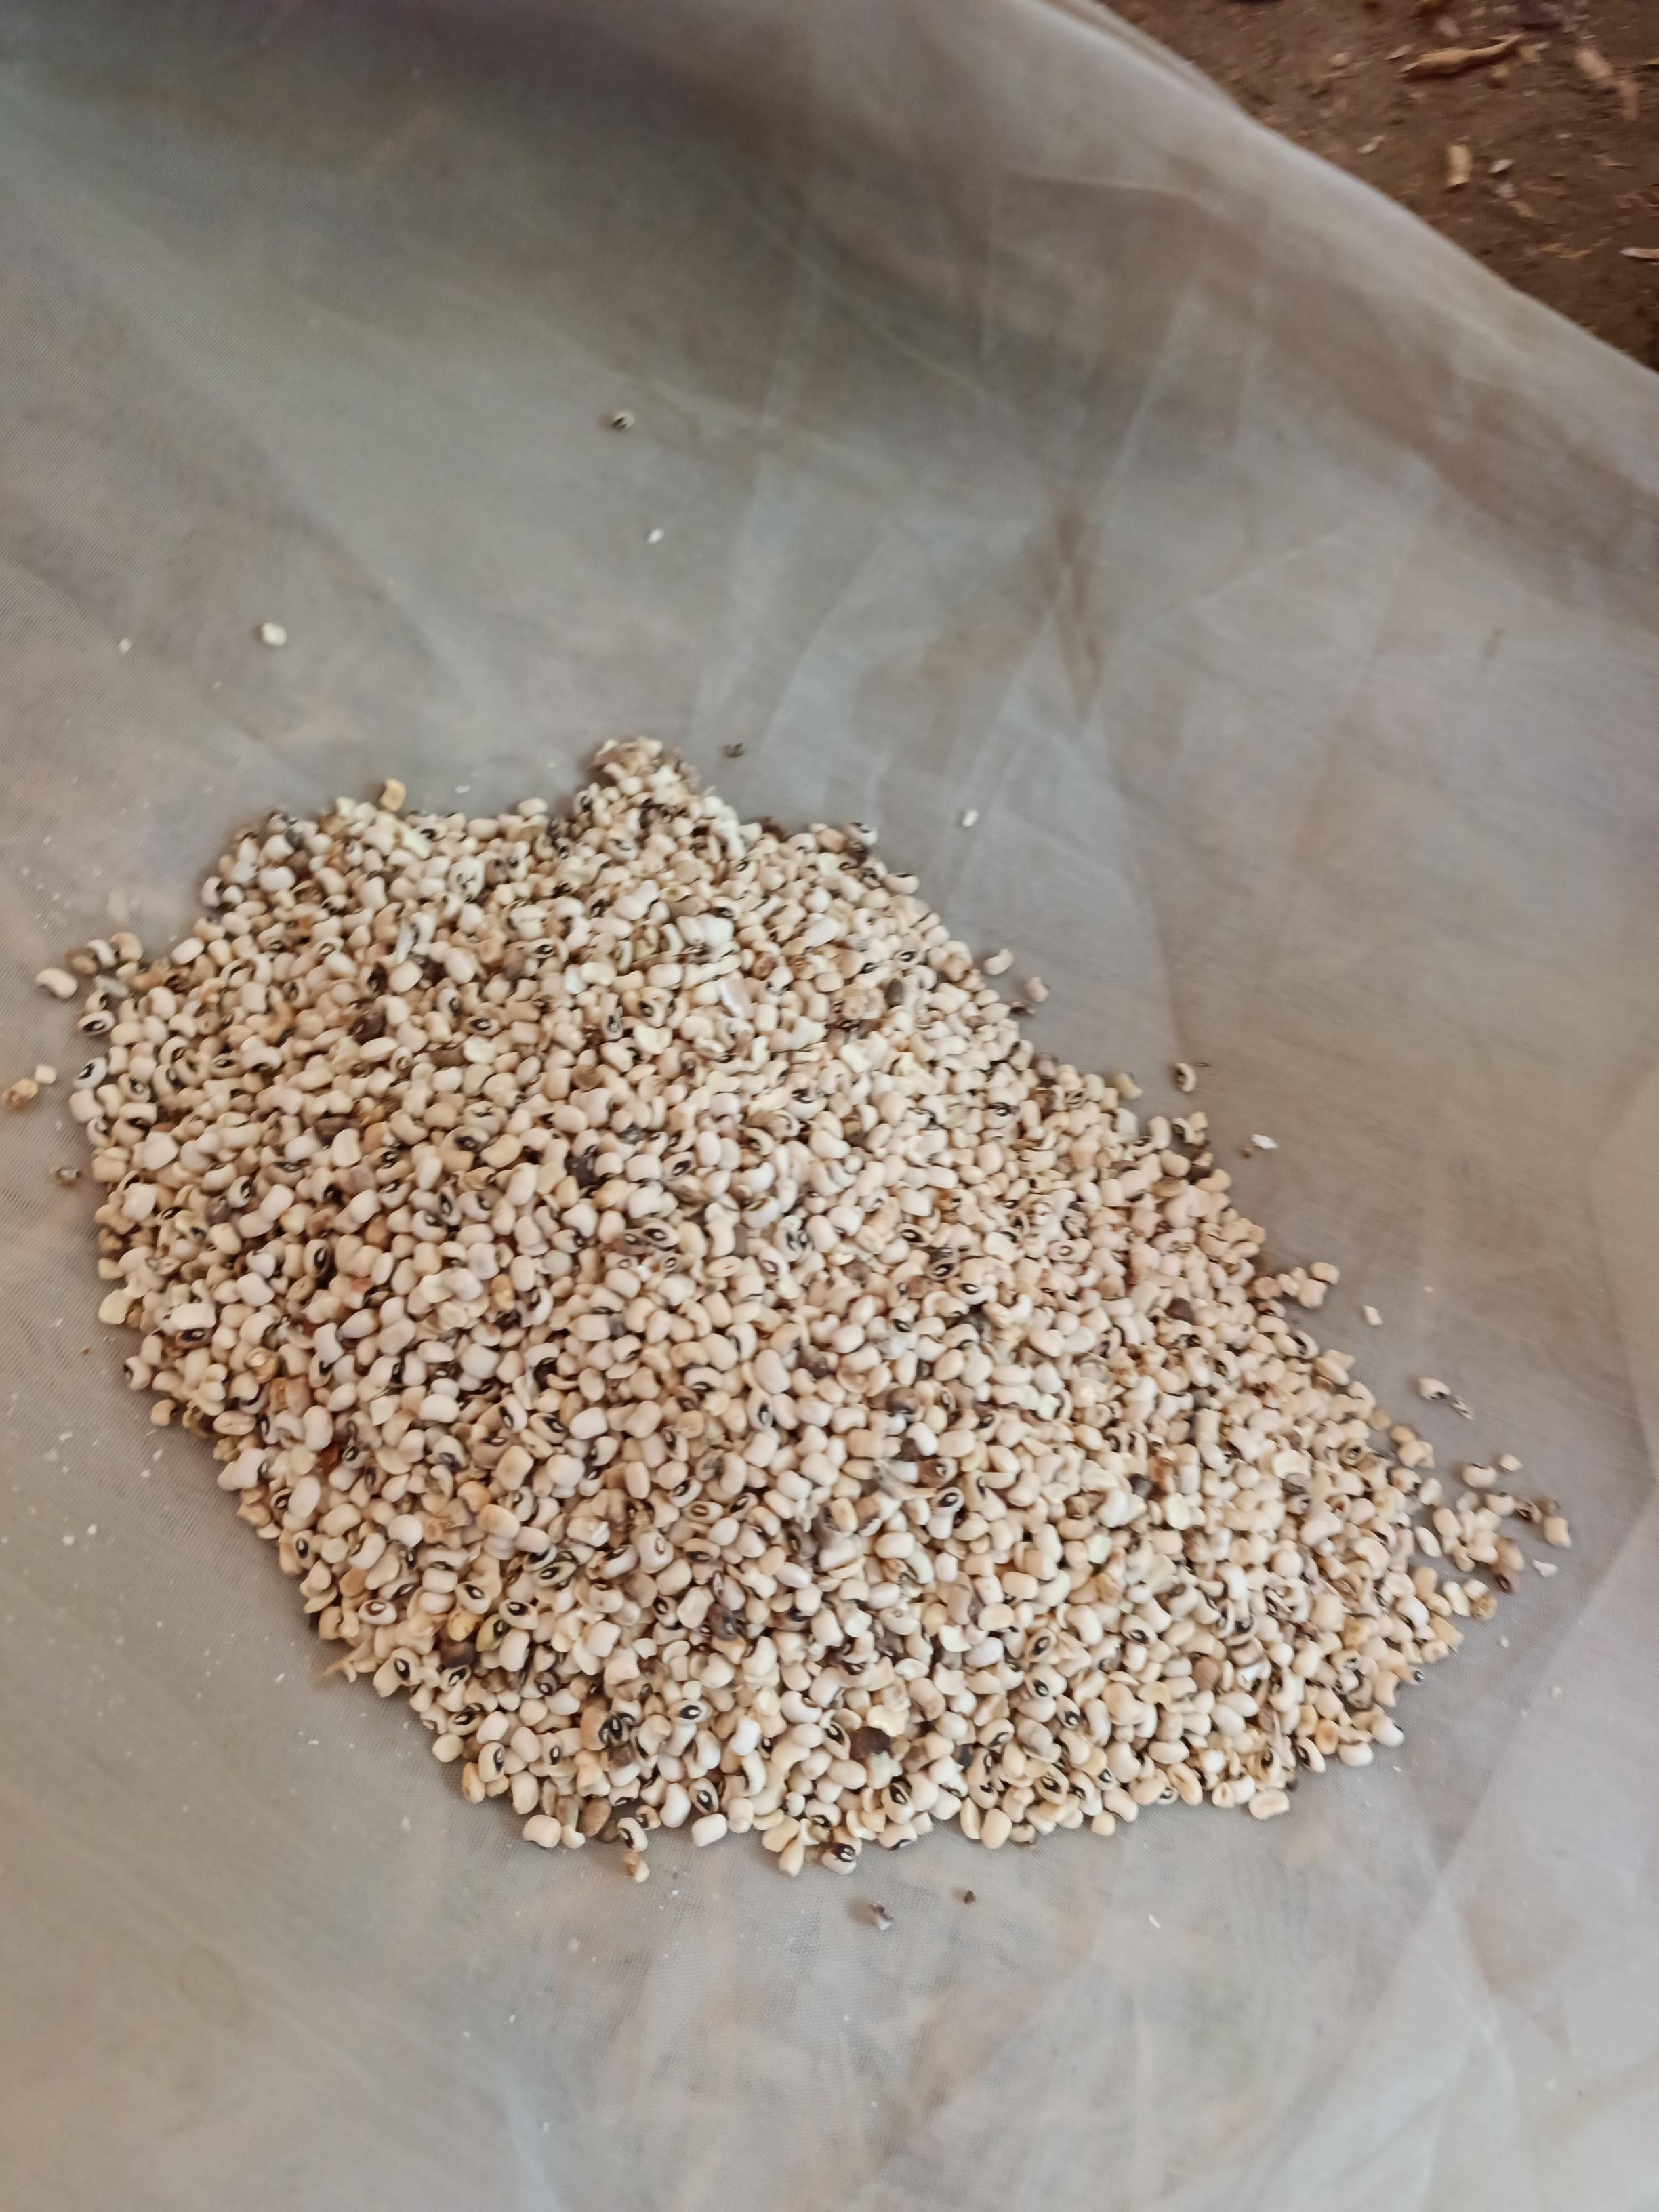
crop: cowpea
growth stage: harvest
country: Nigeria
